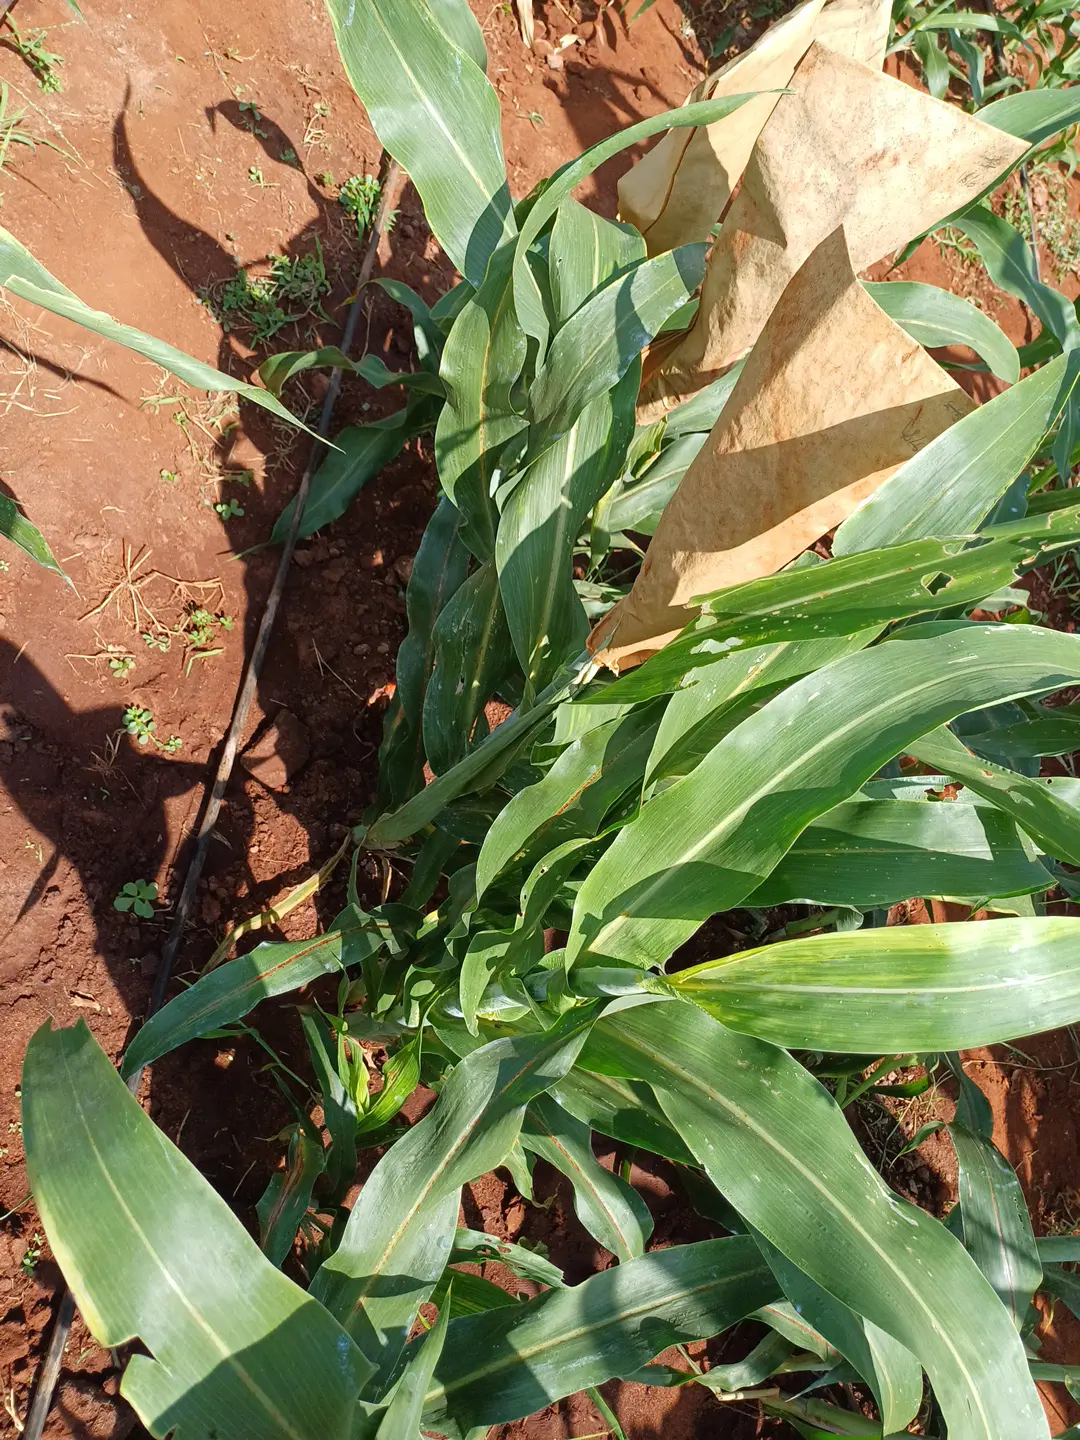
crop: sorghum
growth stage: heading tuber
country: Kenya
